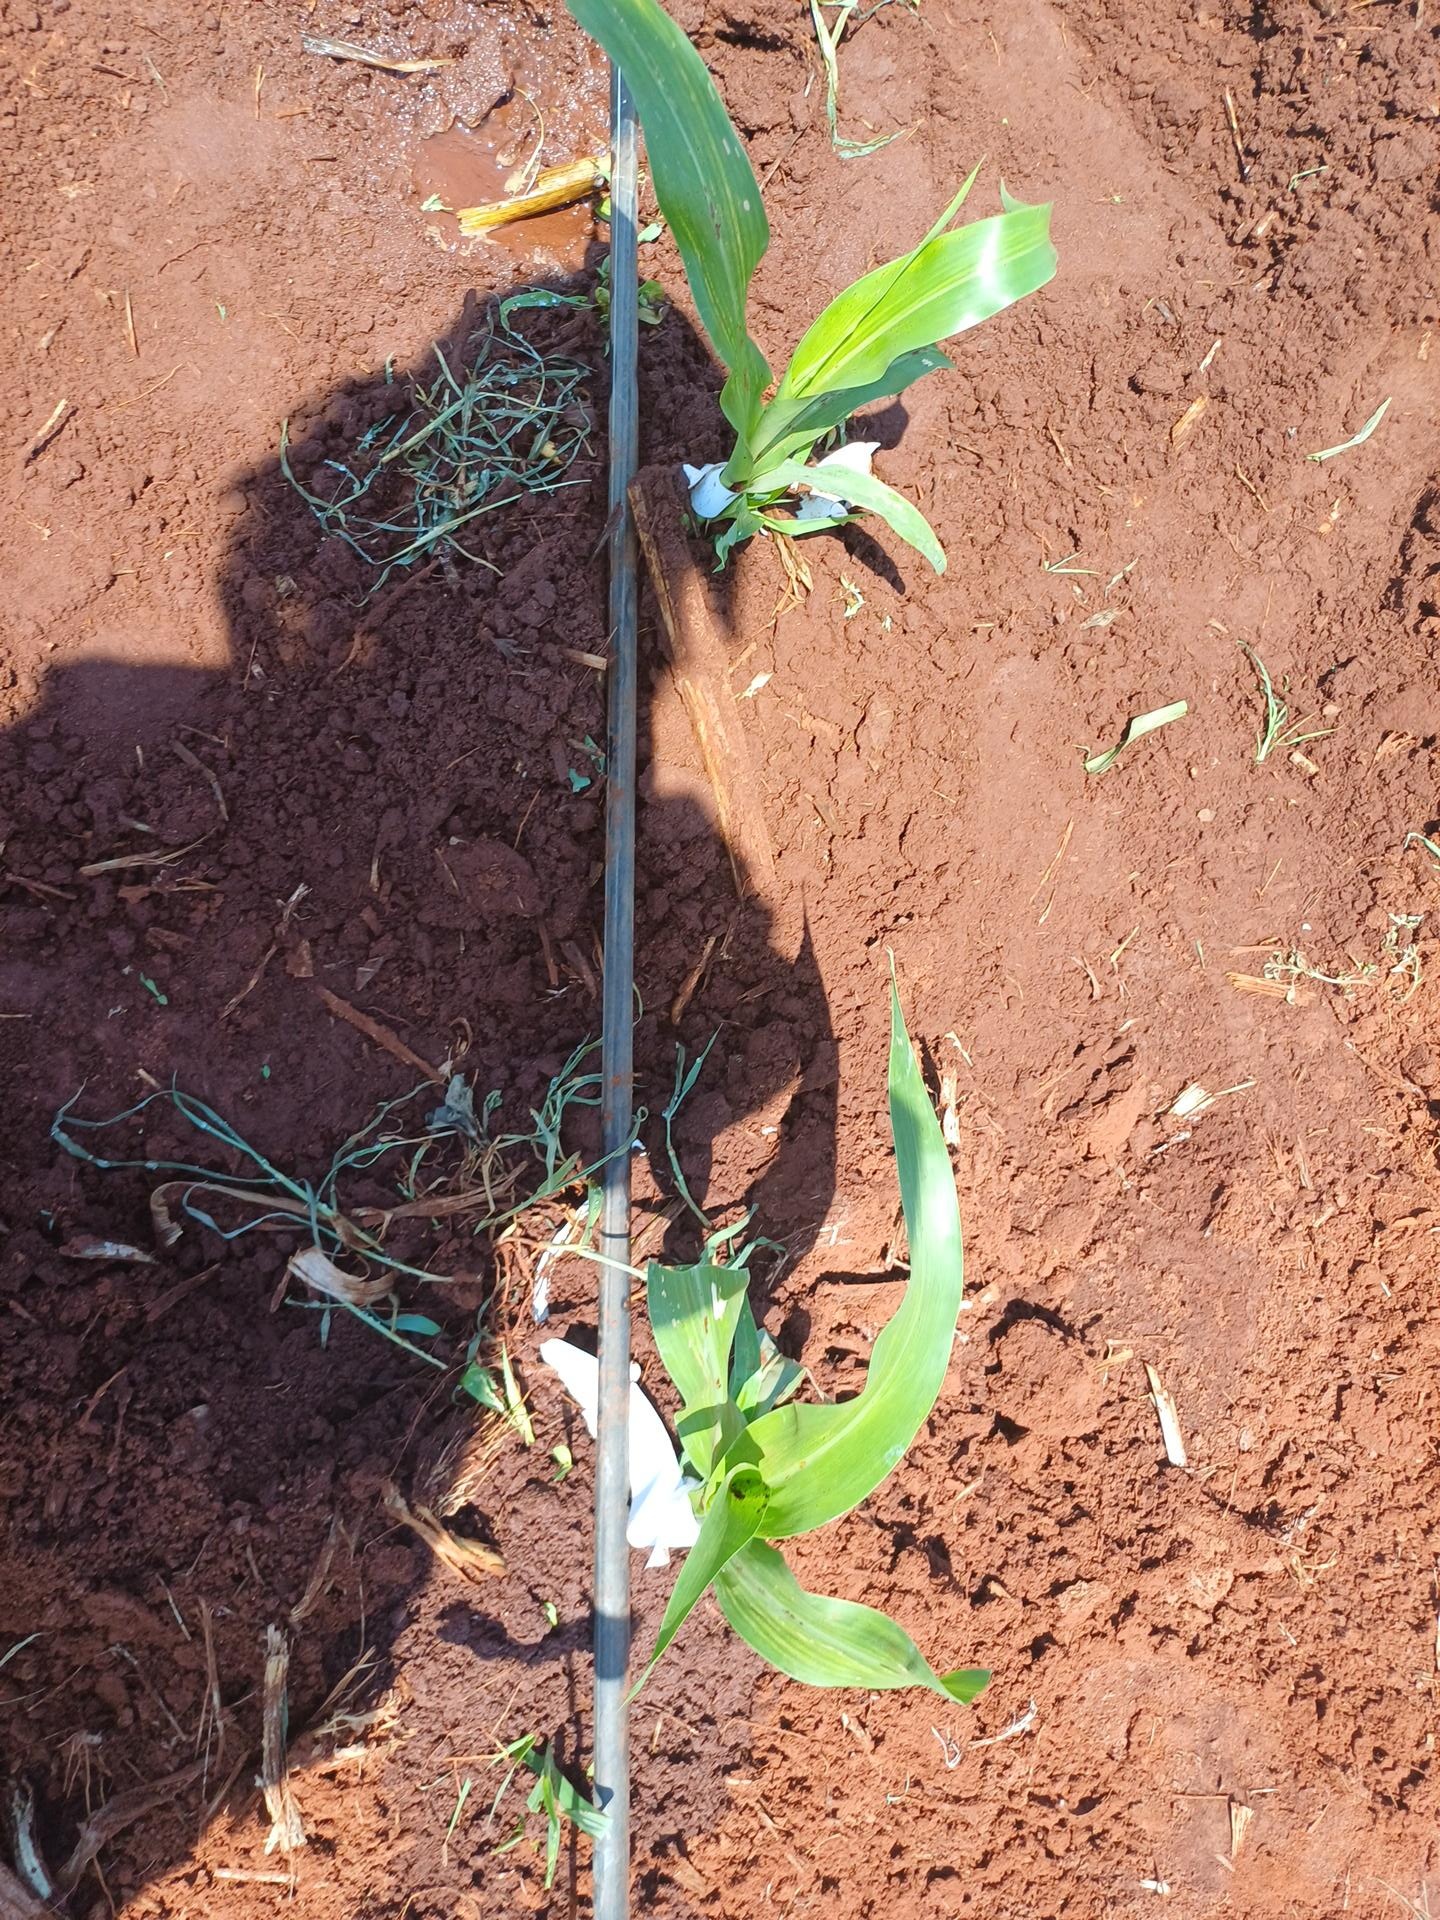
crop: sorghum
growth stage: vegetative
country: Kenya
